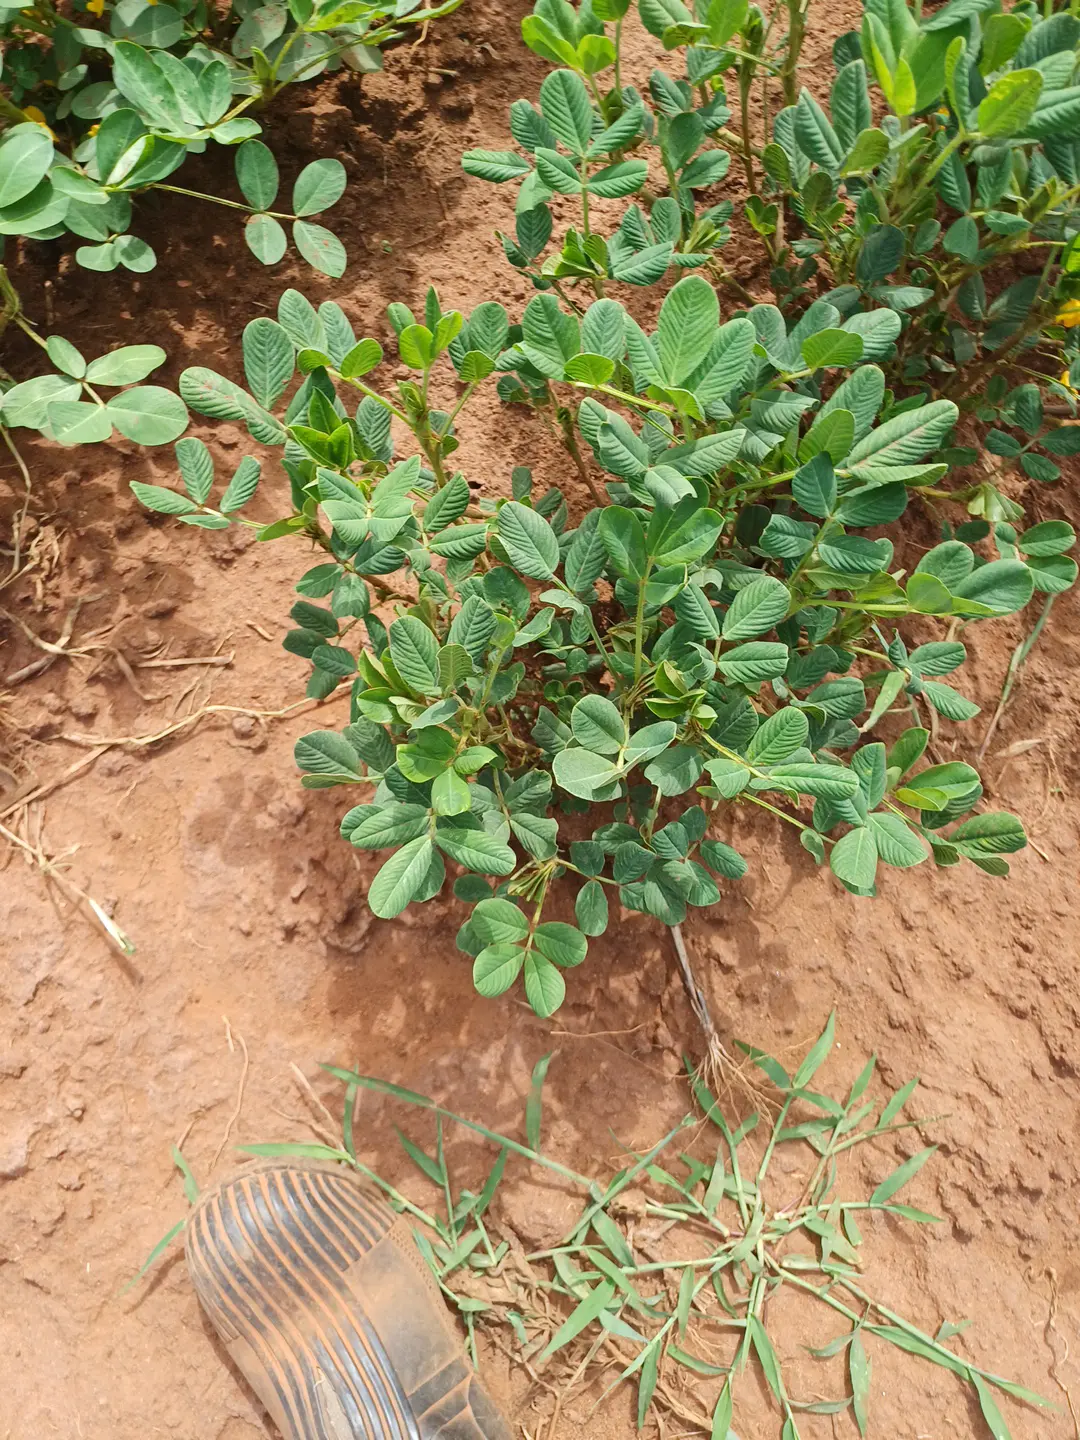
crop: groundnut
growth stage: flowering
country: Kenya
